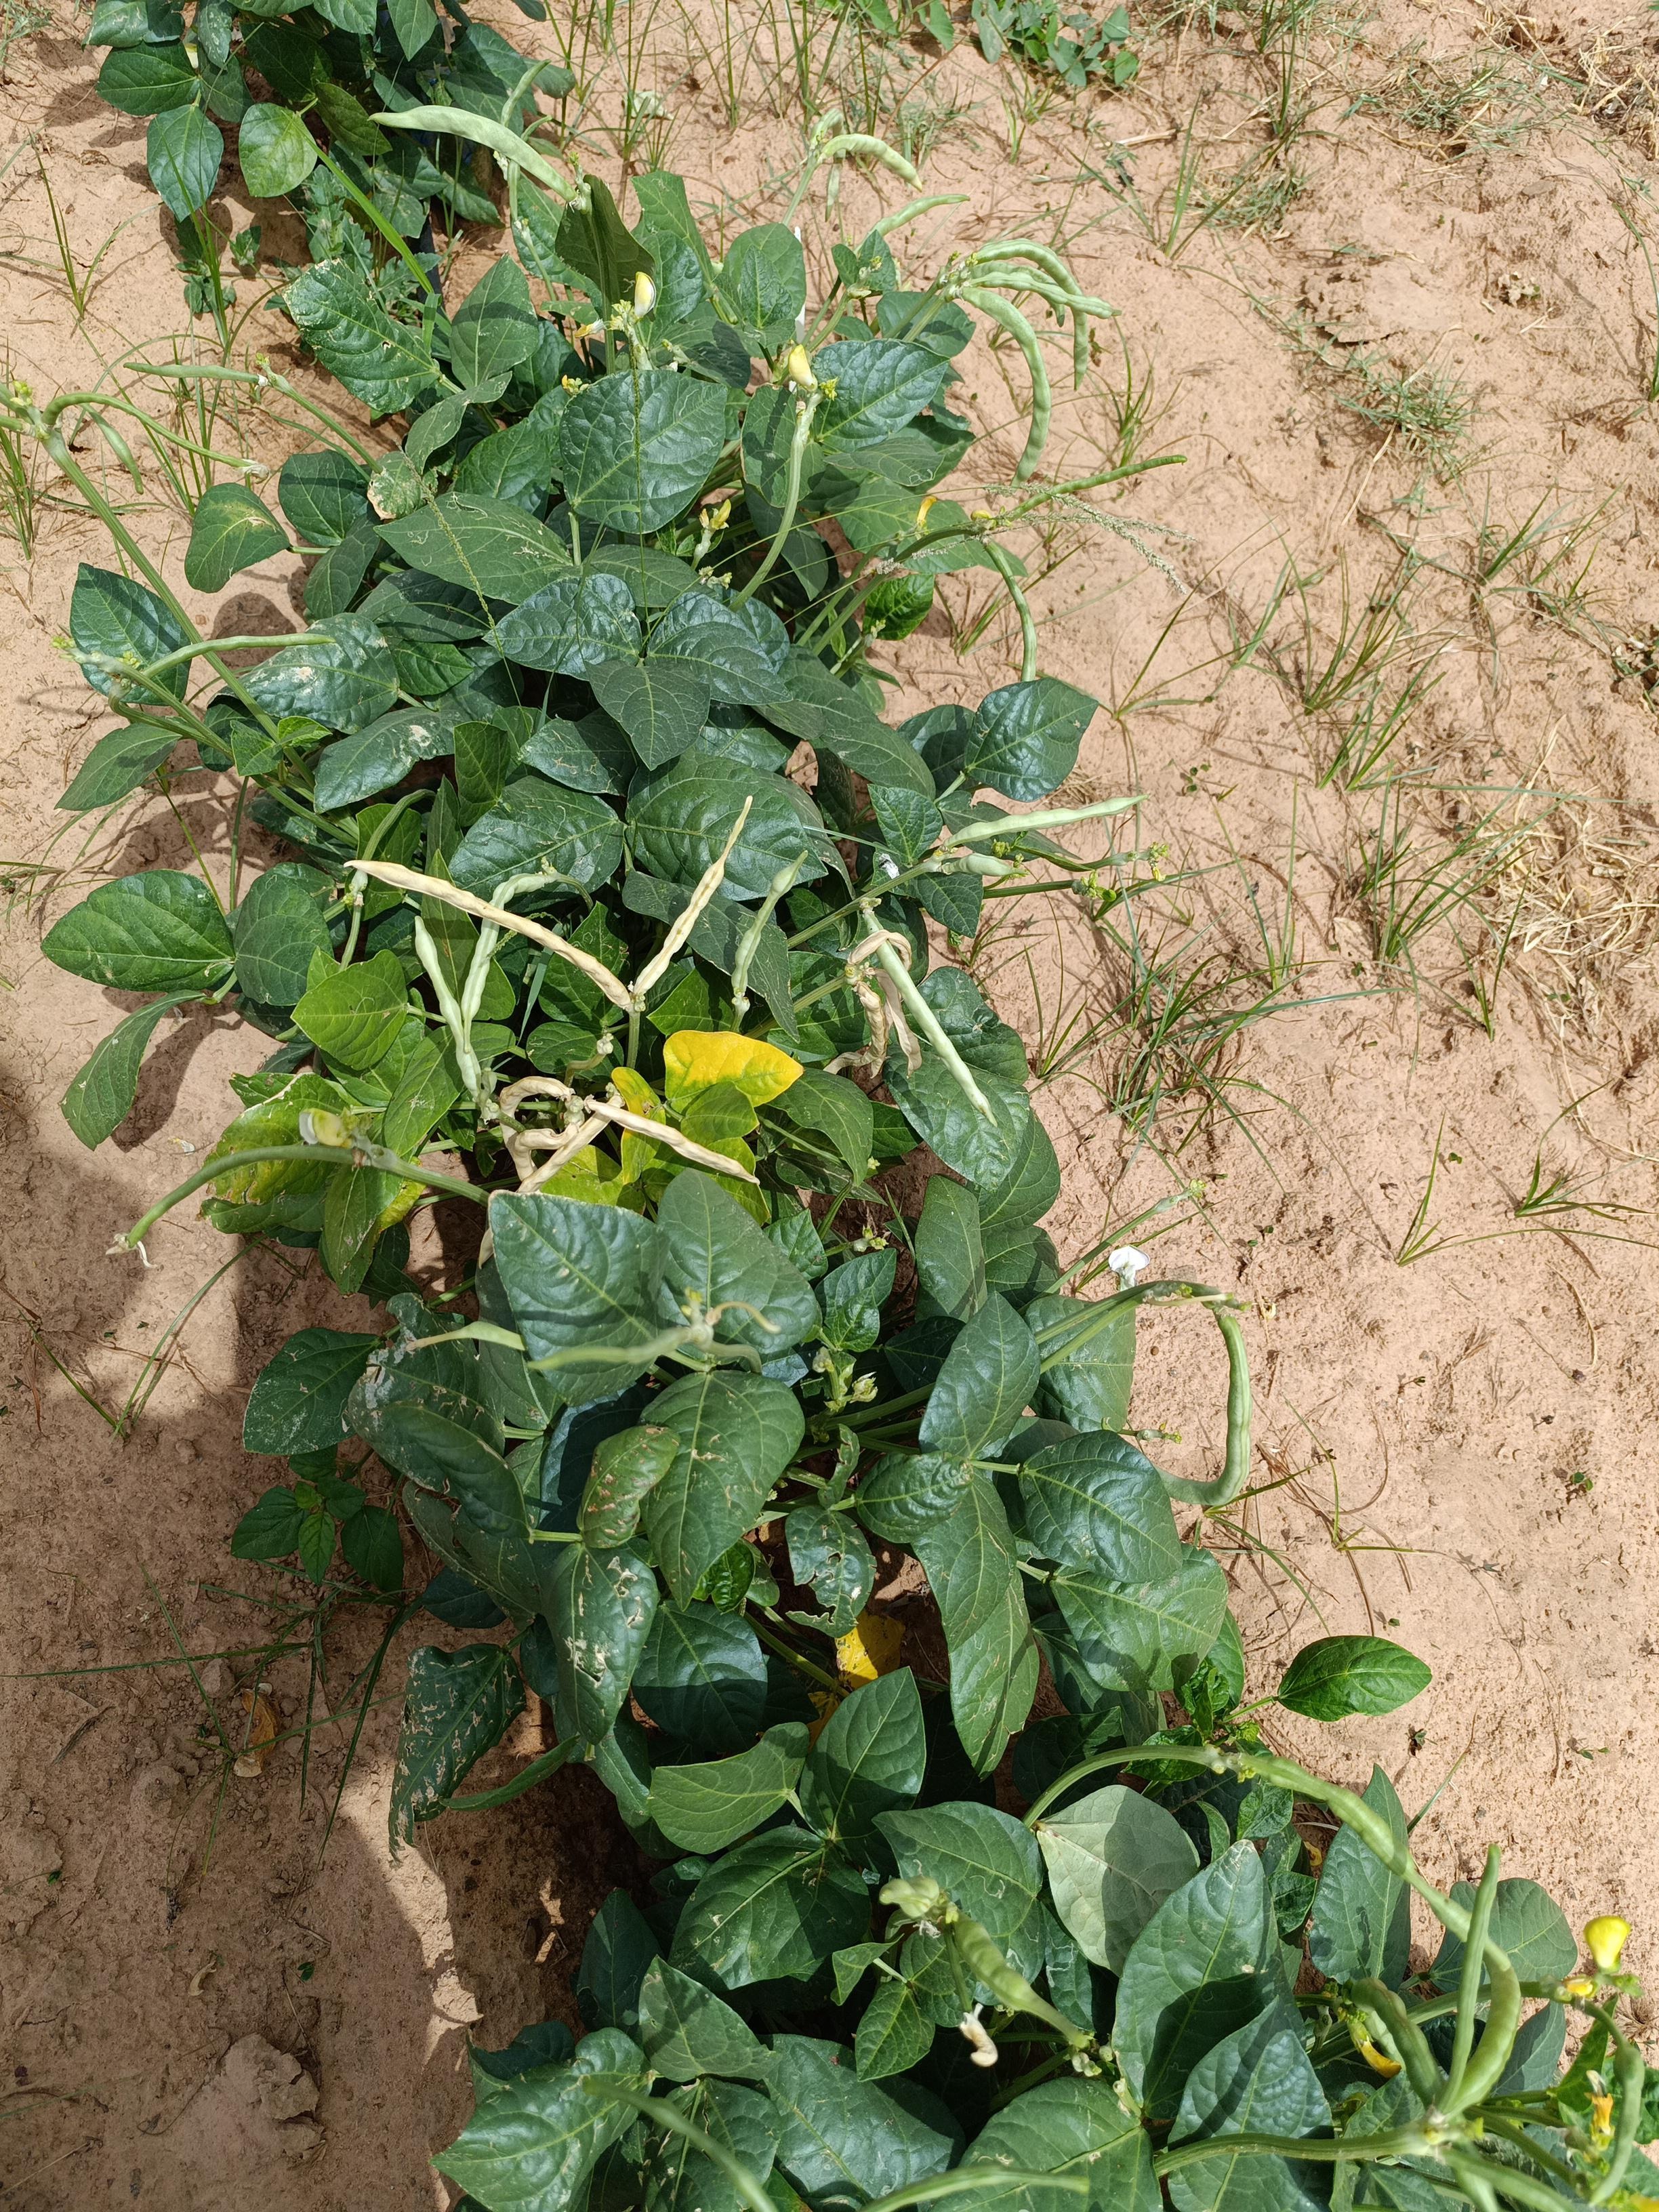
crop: cowpea
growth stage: development pod
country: Nigeria
